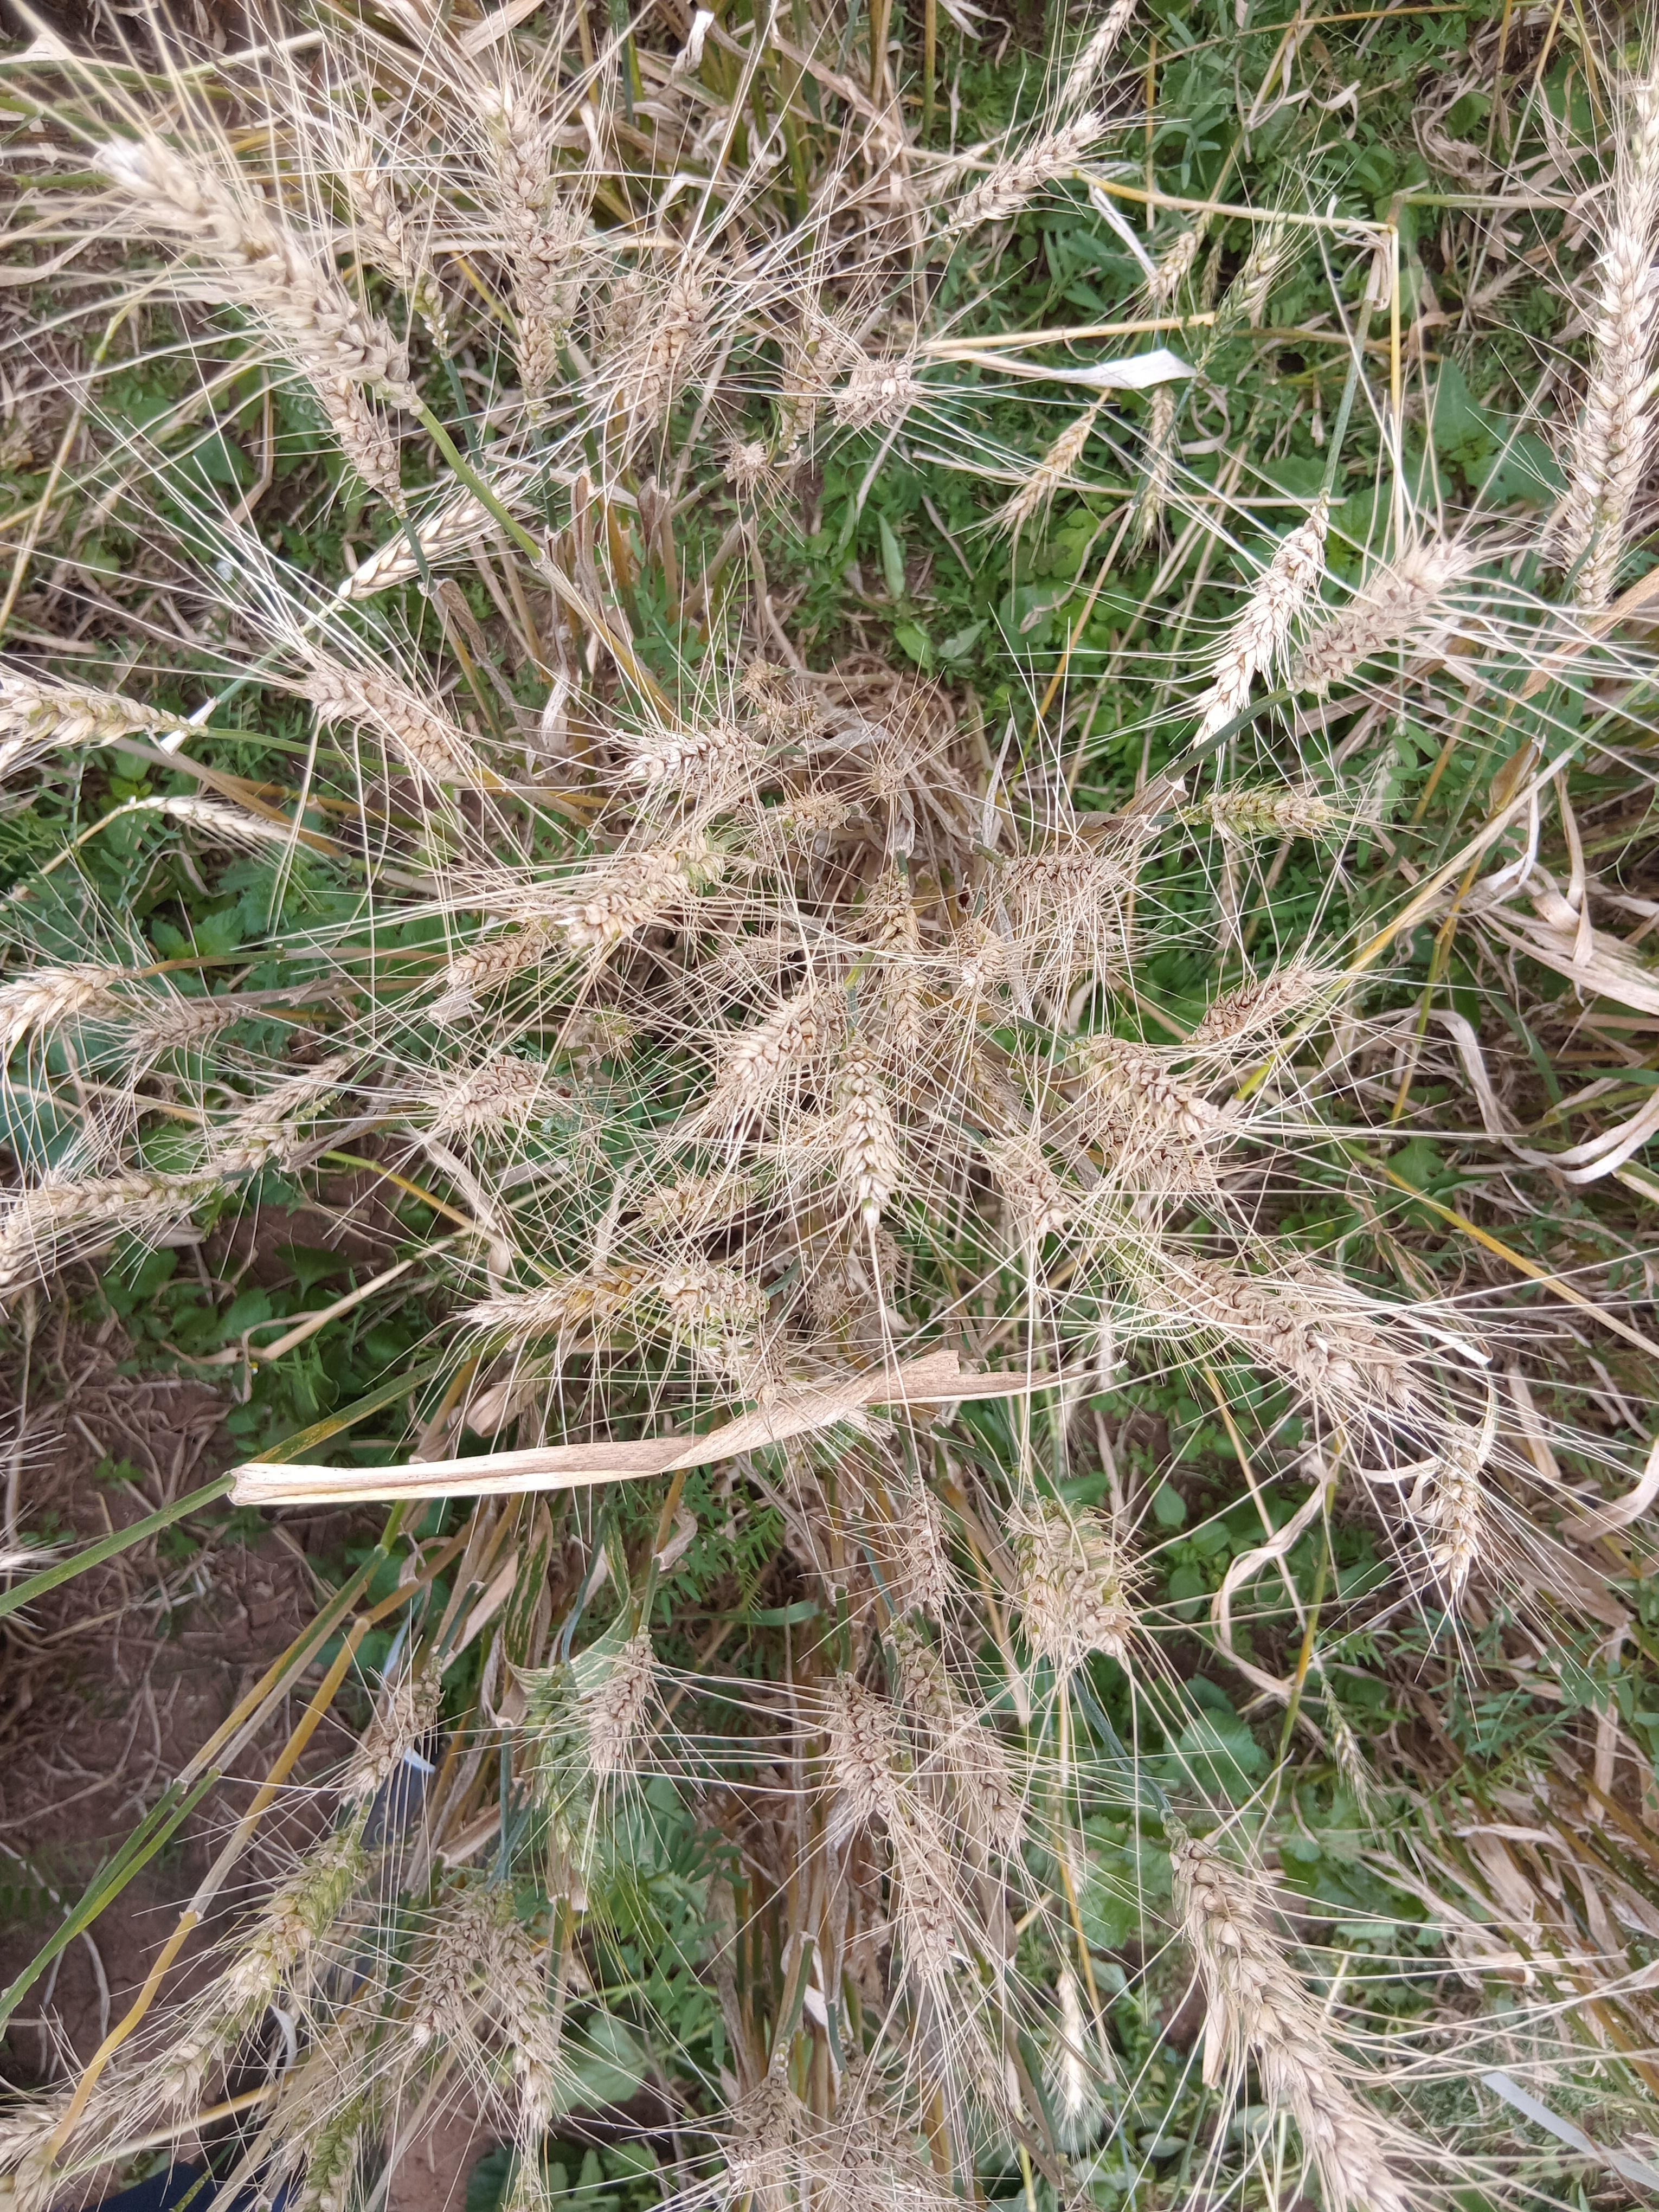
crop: wheat
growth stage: maturity
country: Kenya
